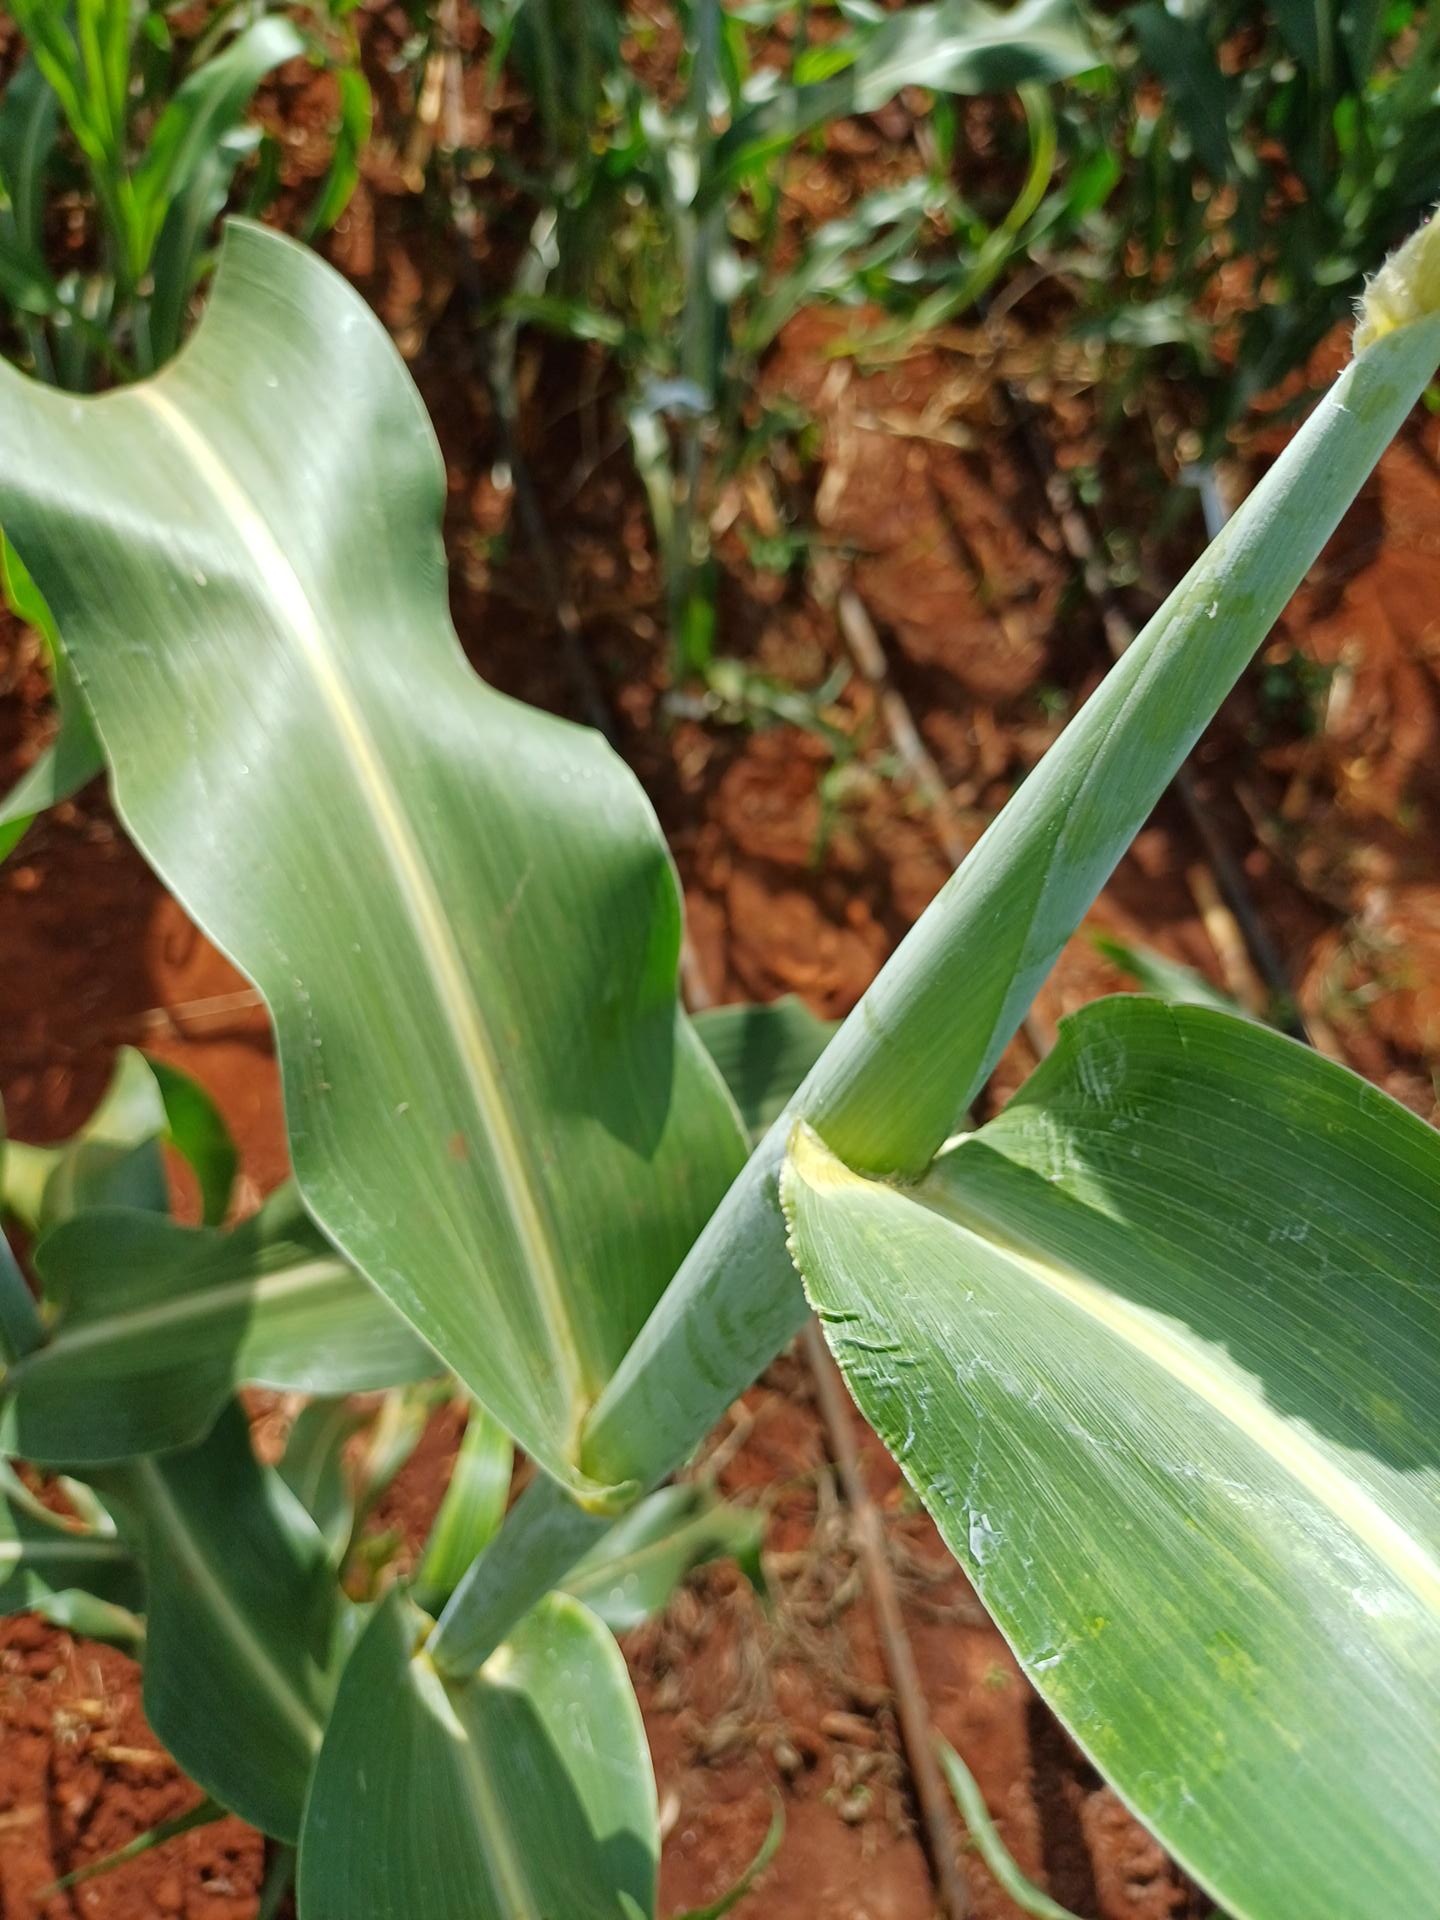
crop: sorghum
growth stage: heading tuber
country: Kenya
